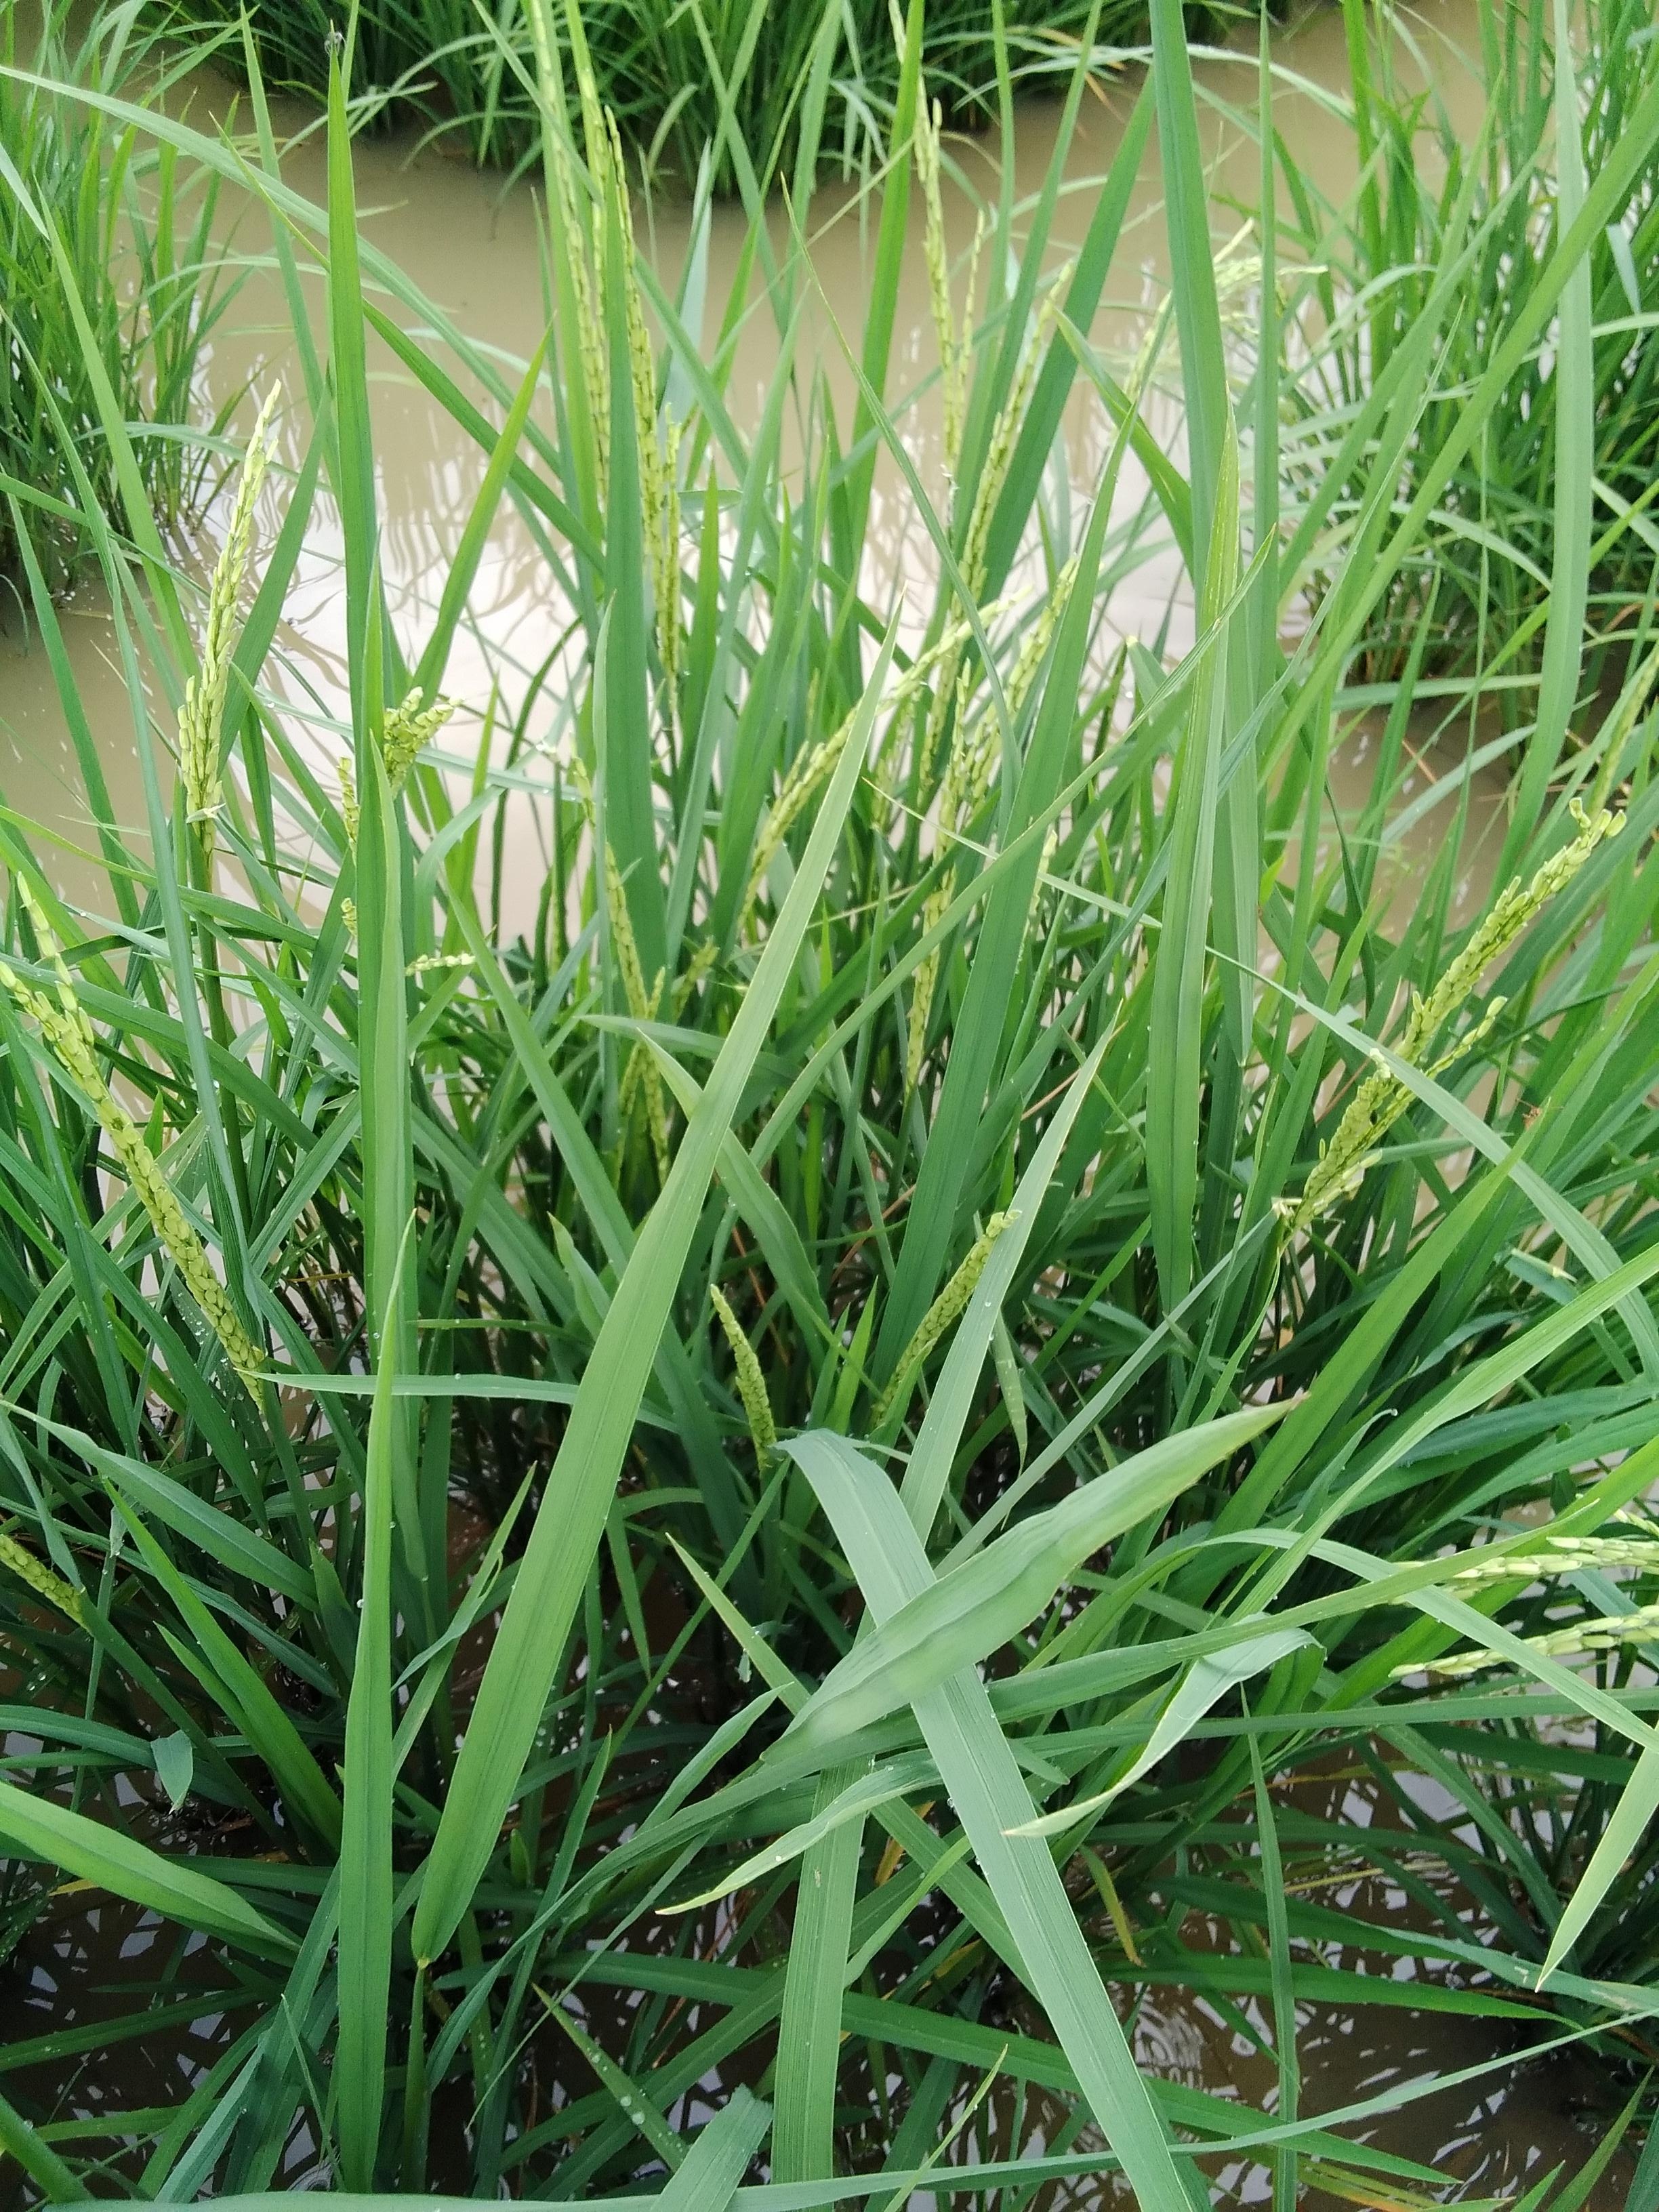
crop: rice
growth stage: flowering
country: Nigeria
